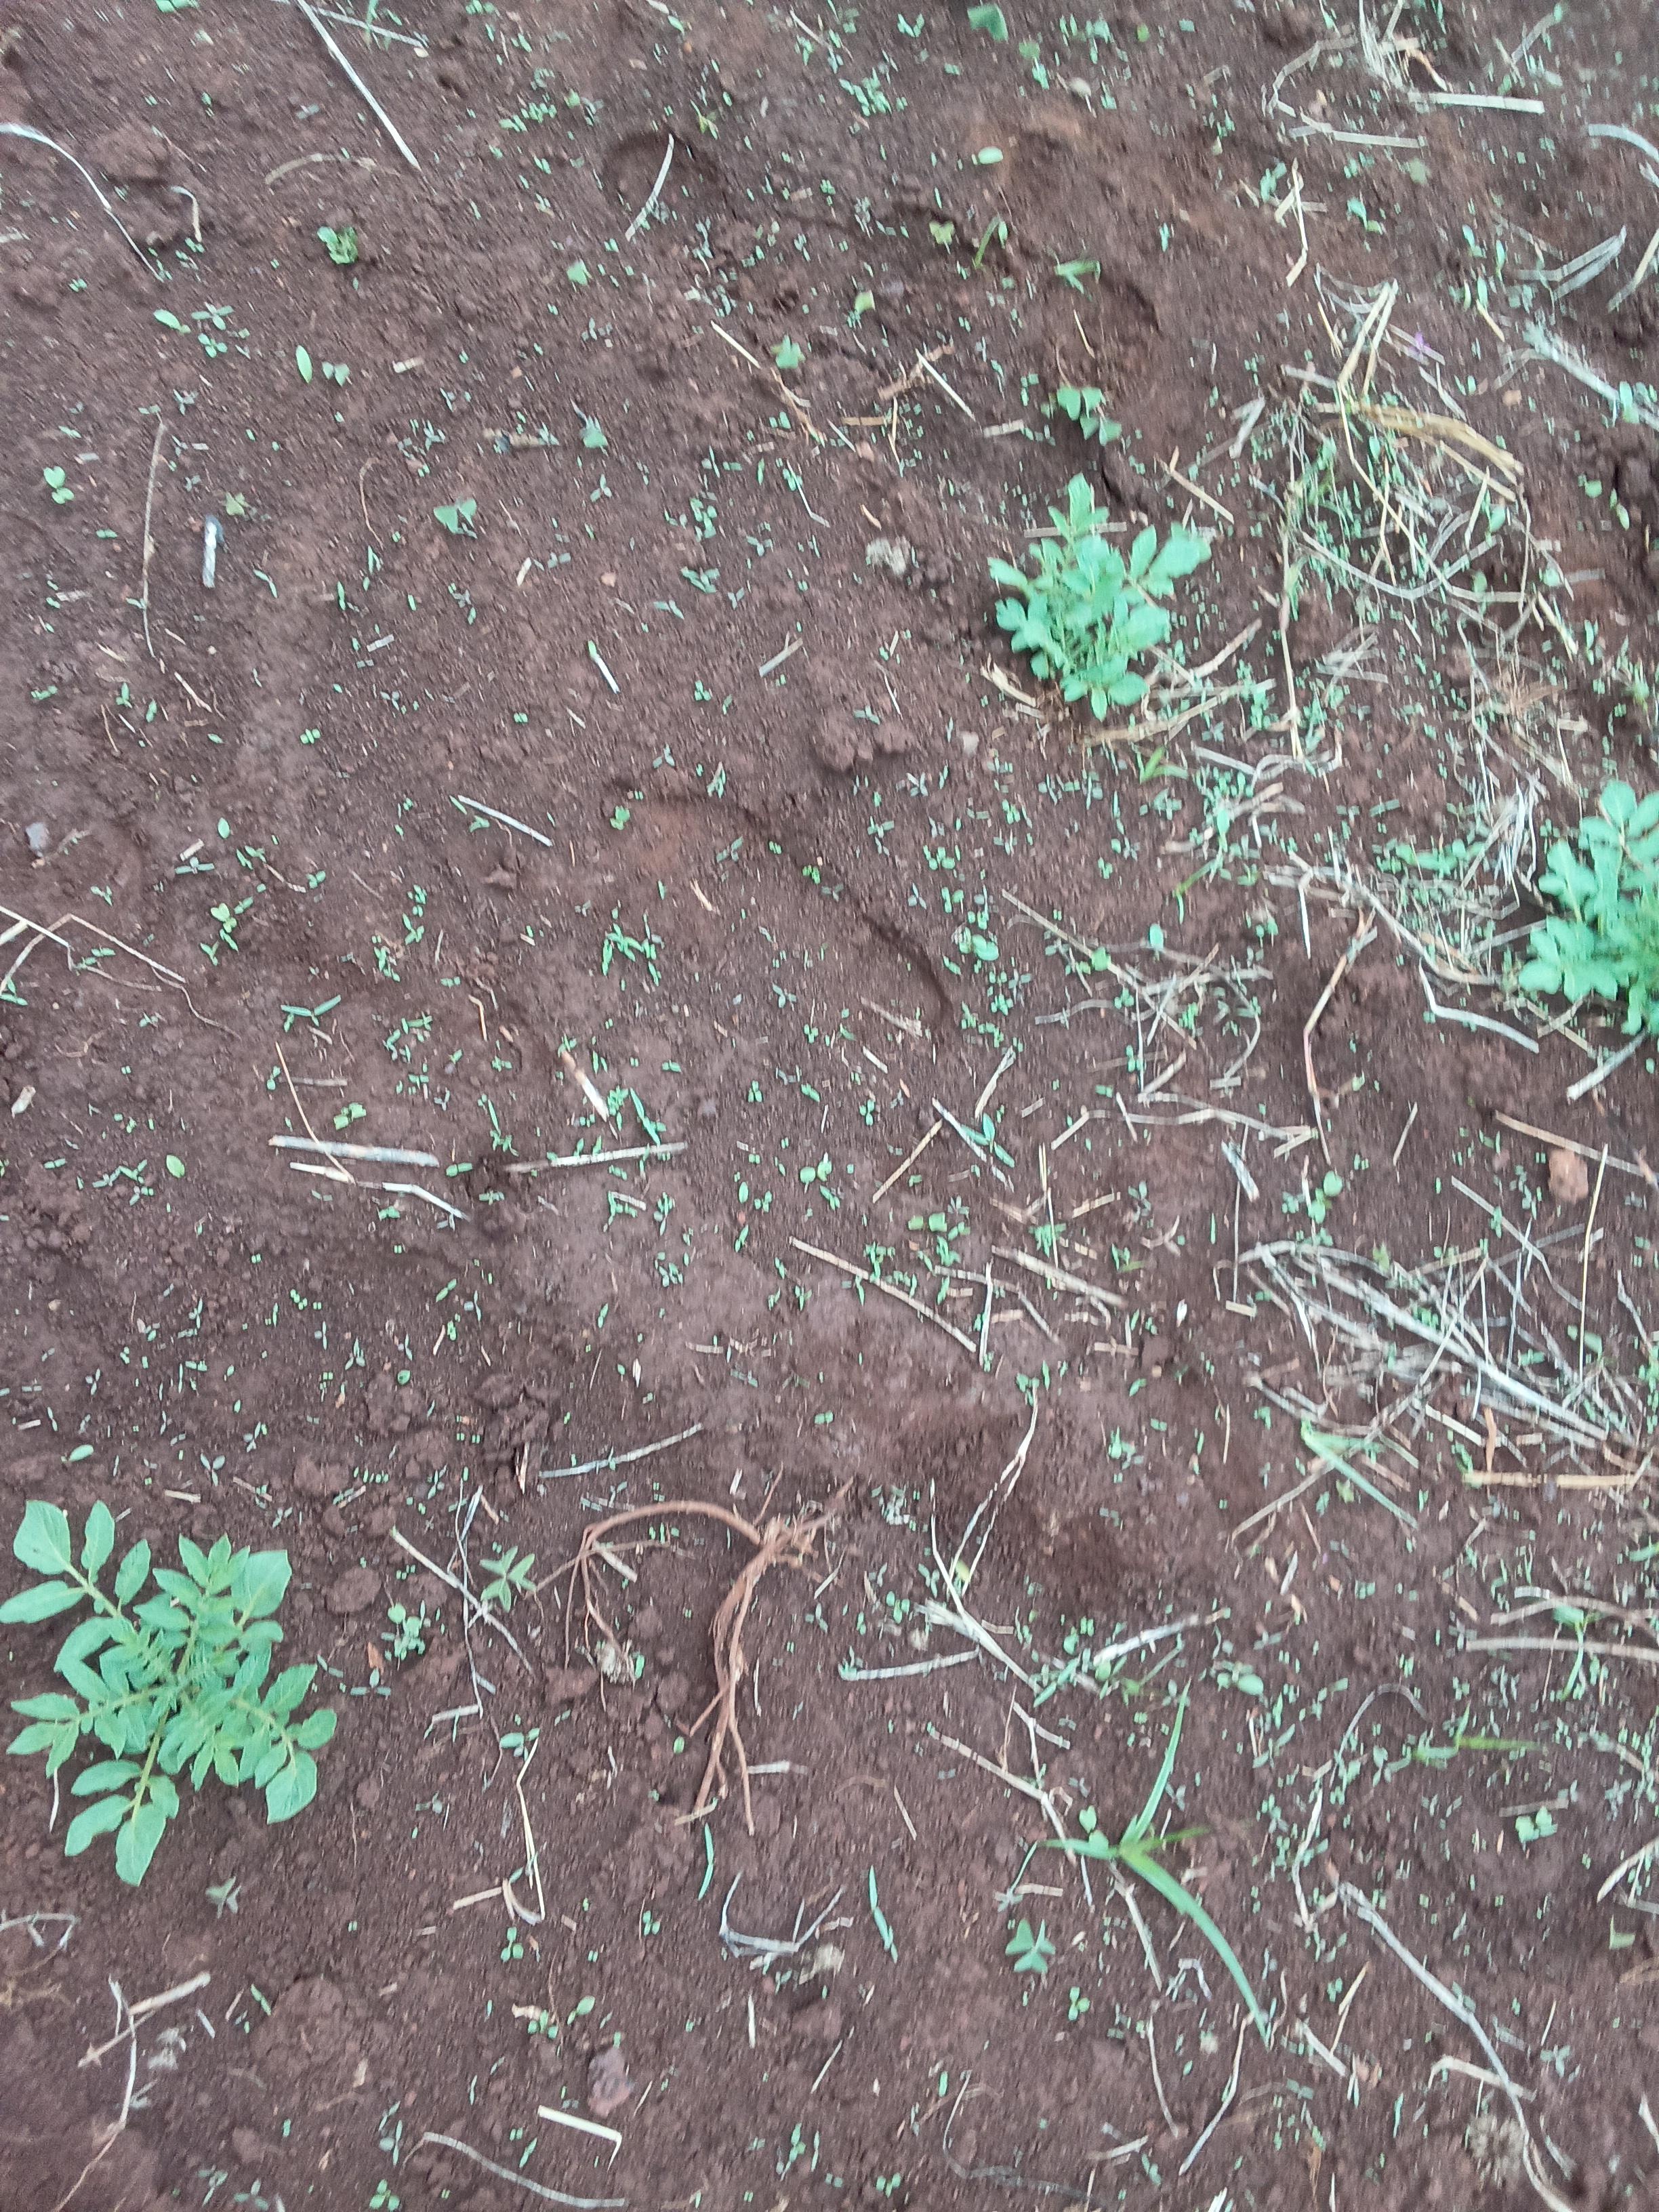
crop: potato
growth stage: sprouting emergence
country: Kenya
